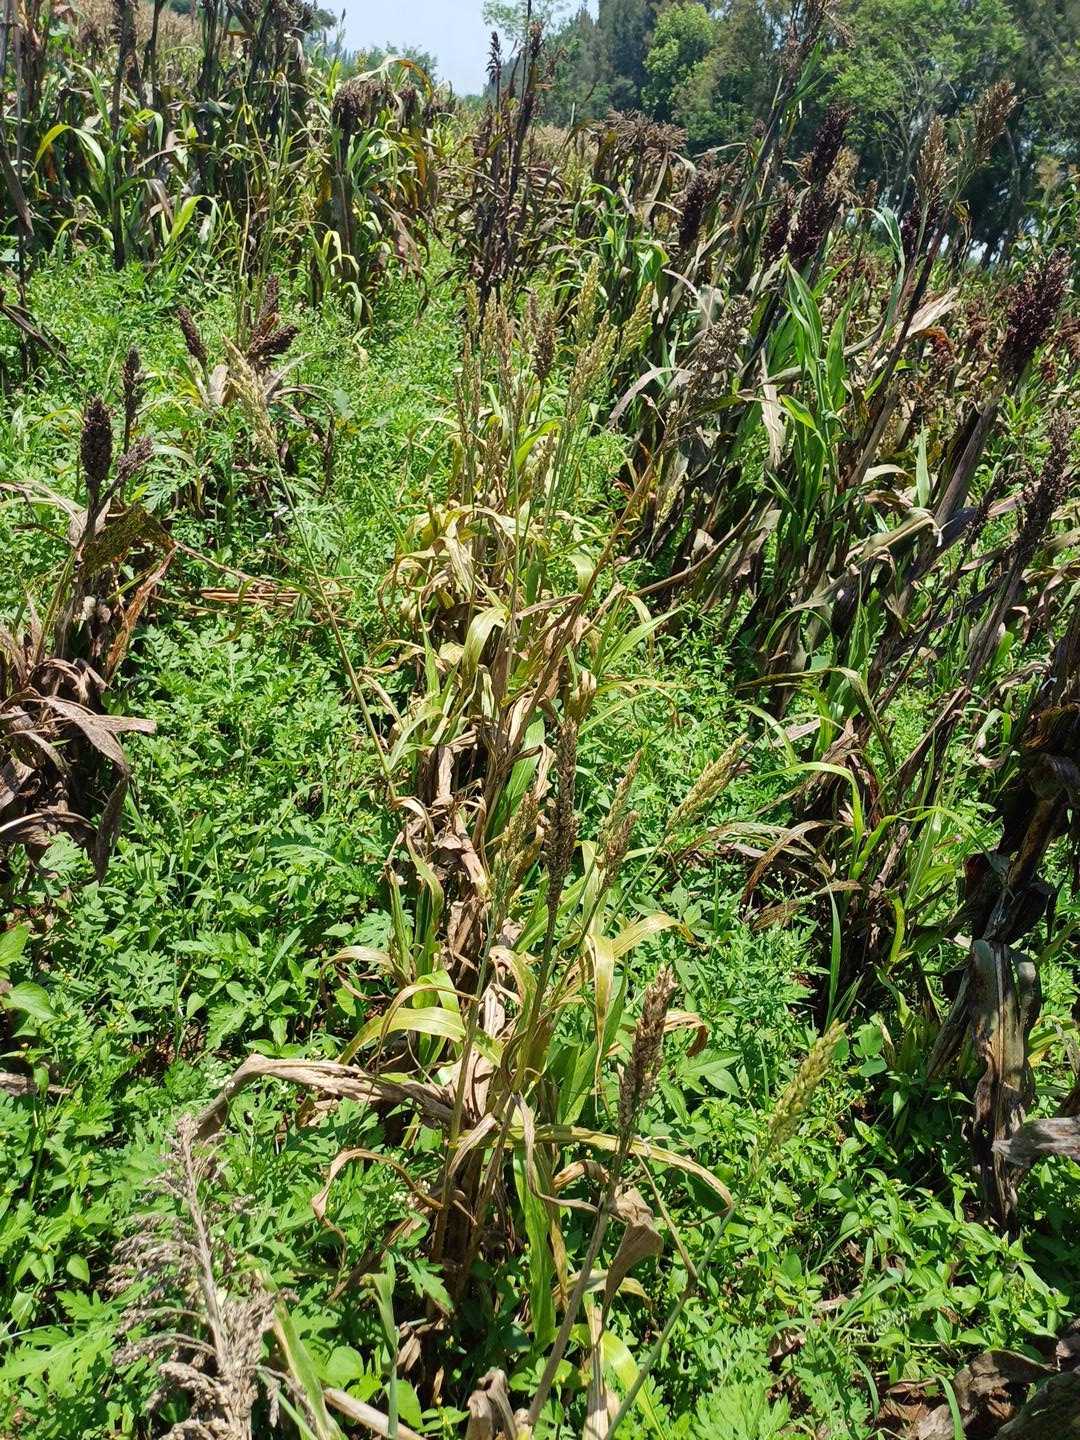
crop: sorghum
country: Kenya
